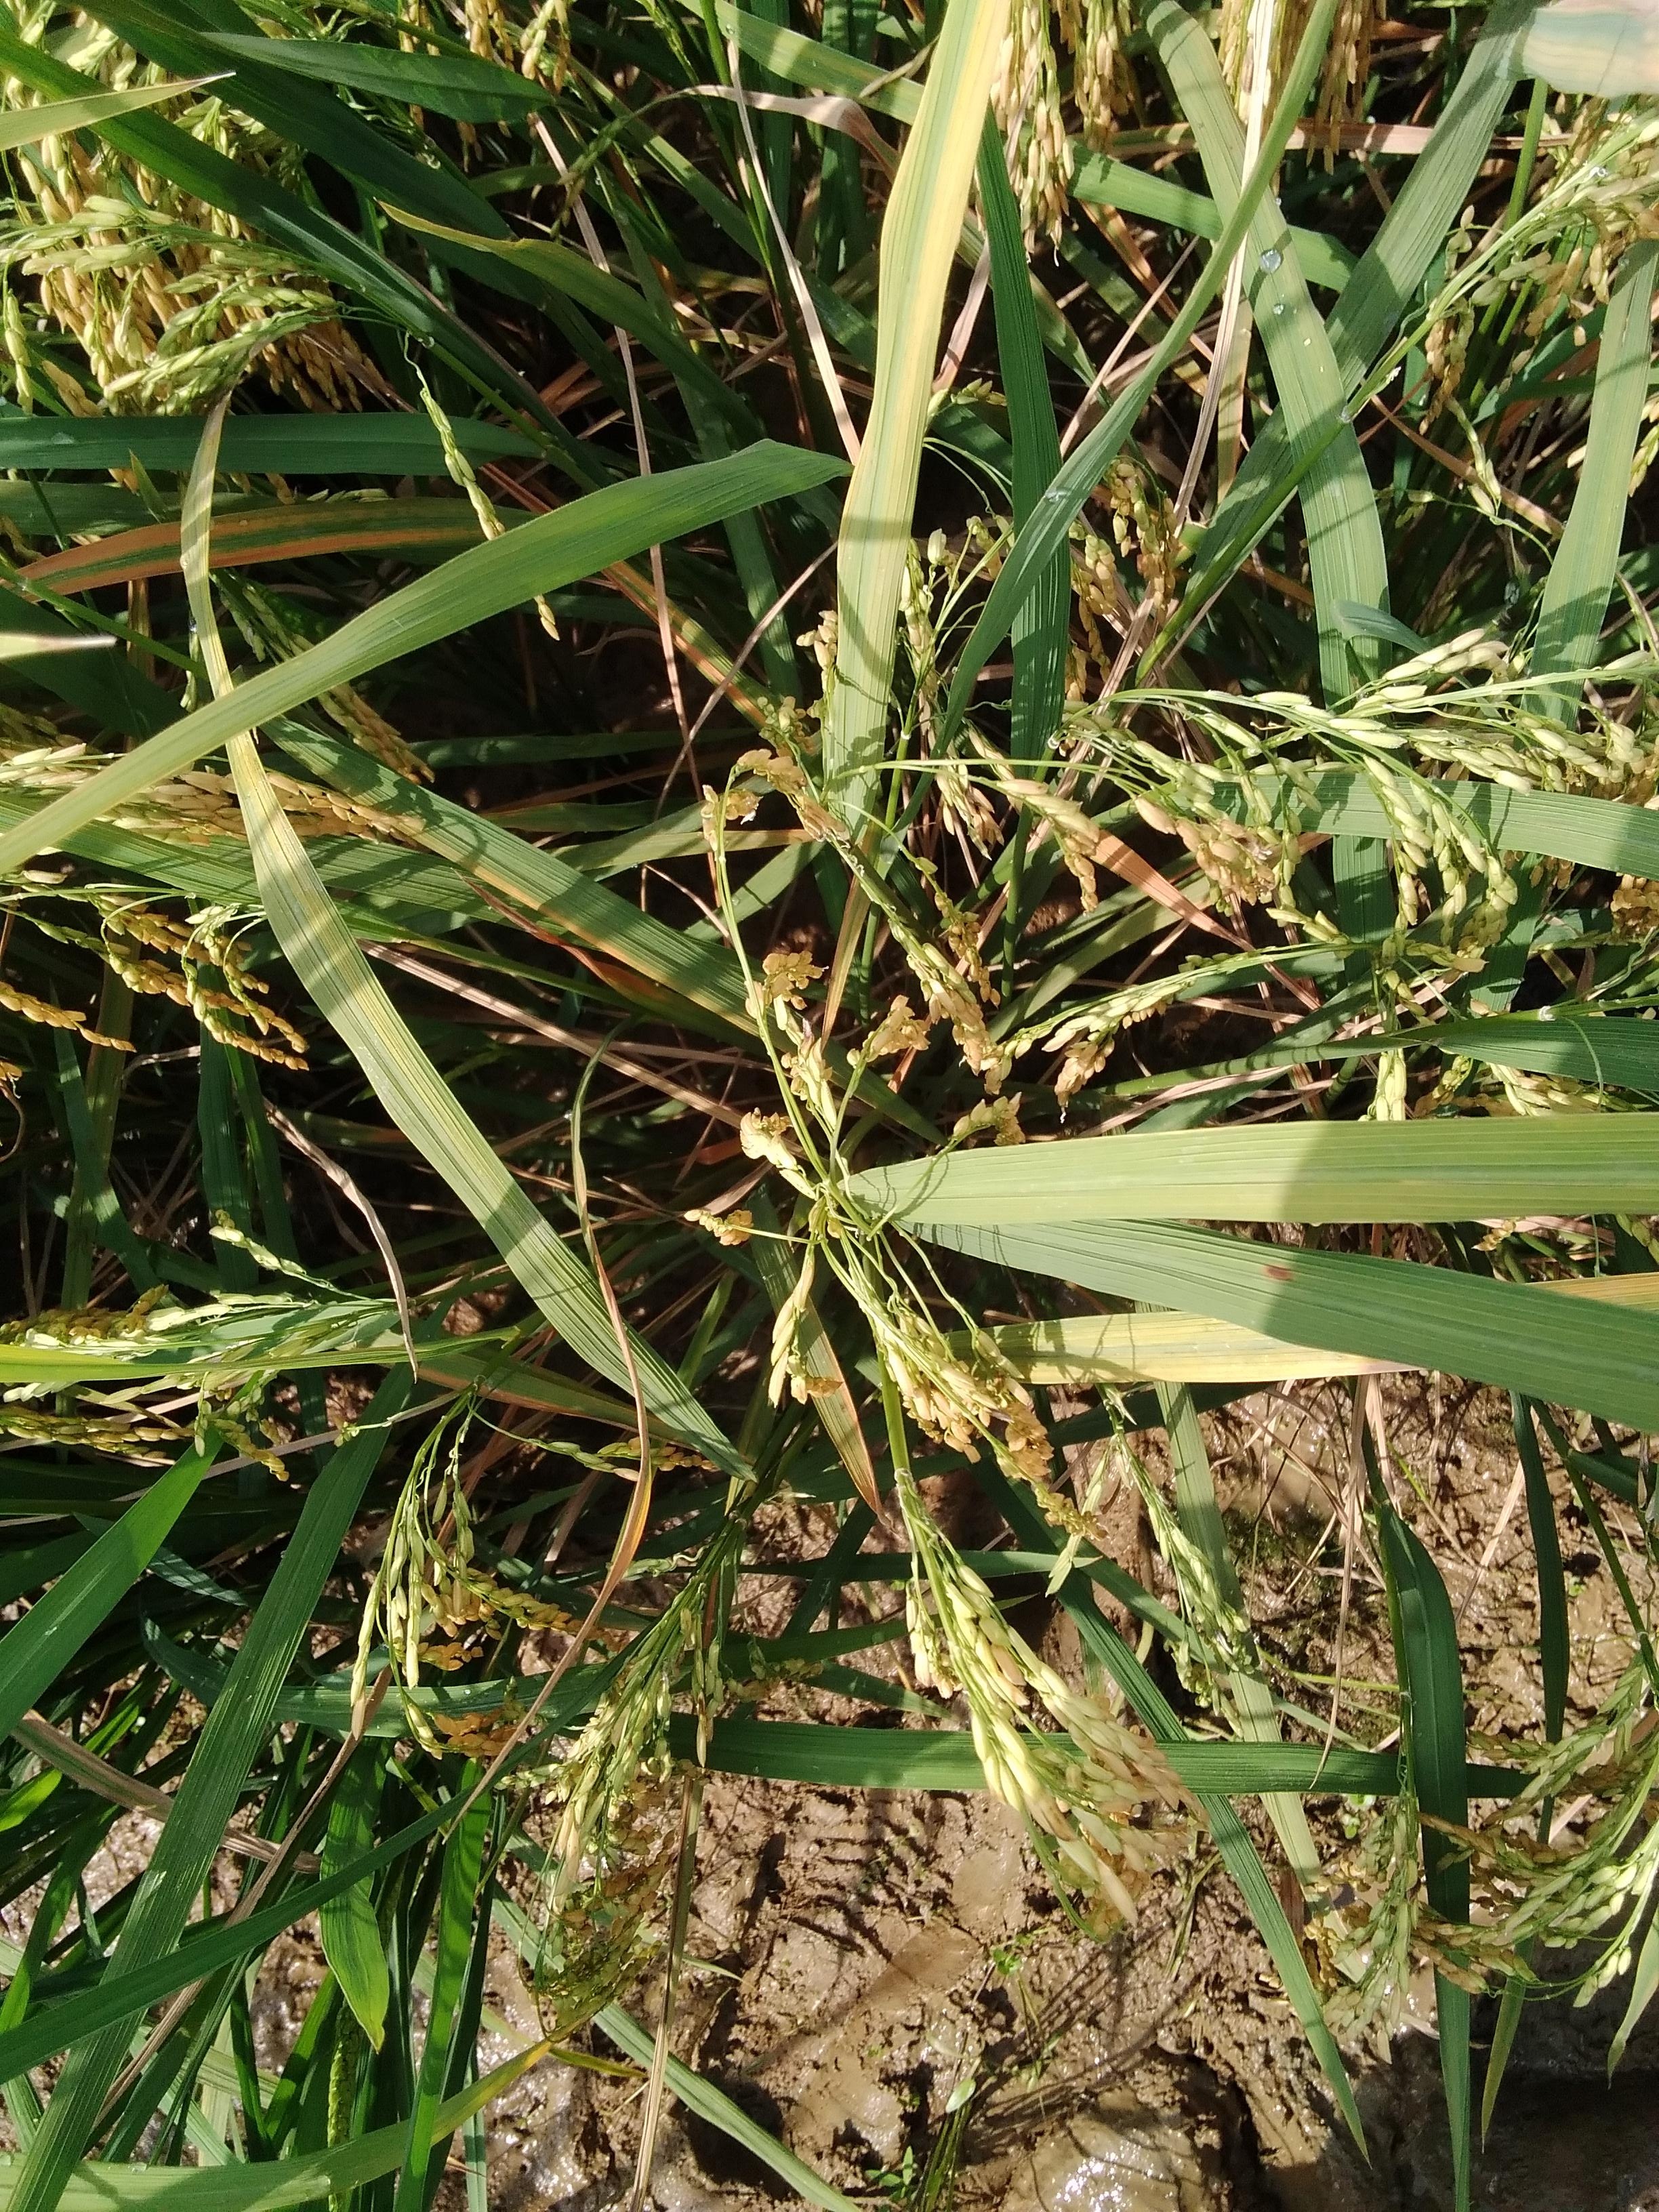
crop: rice
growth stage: ripening
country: Nigeria
